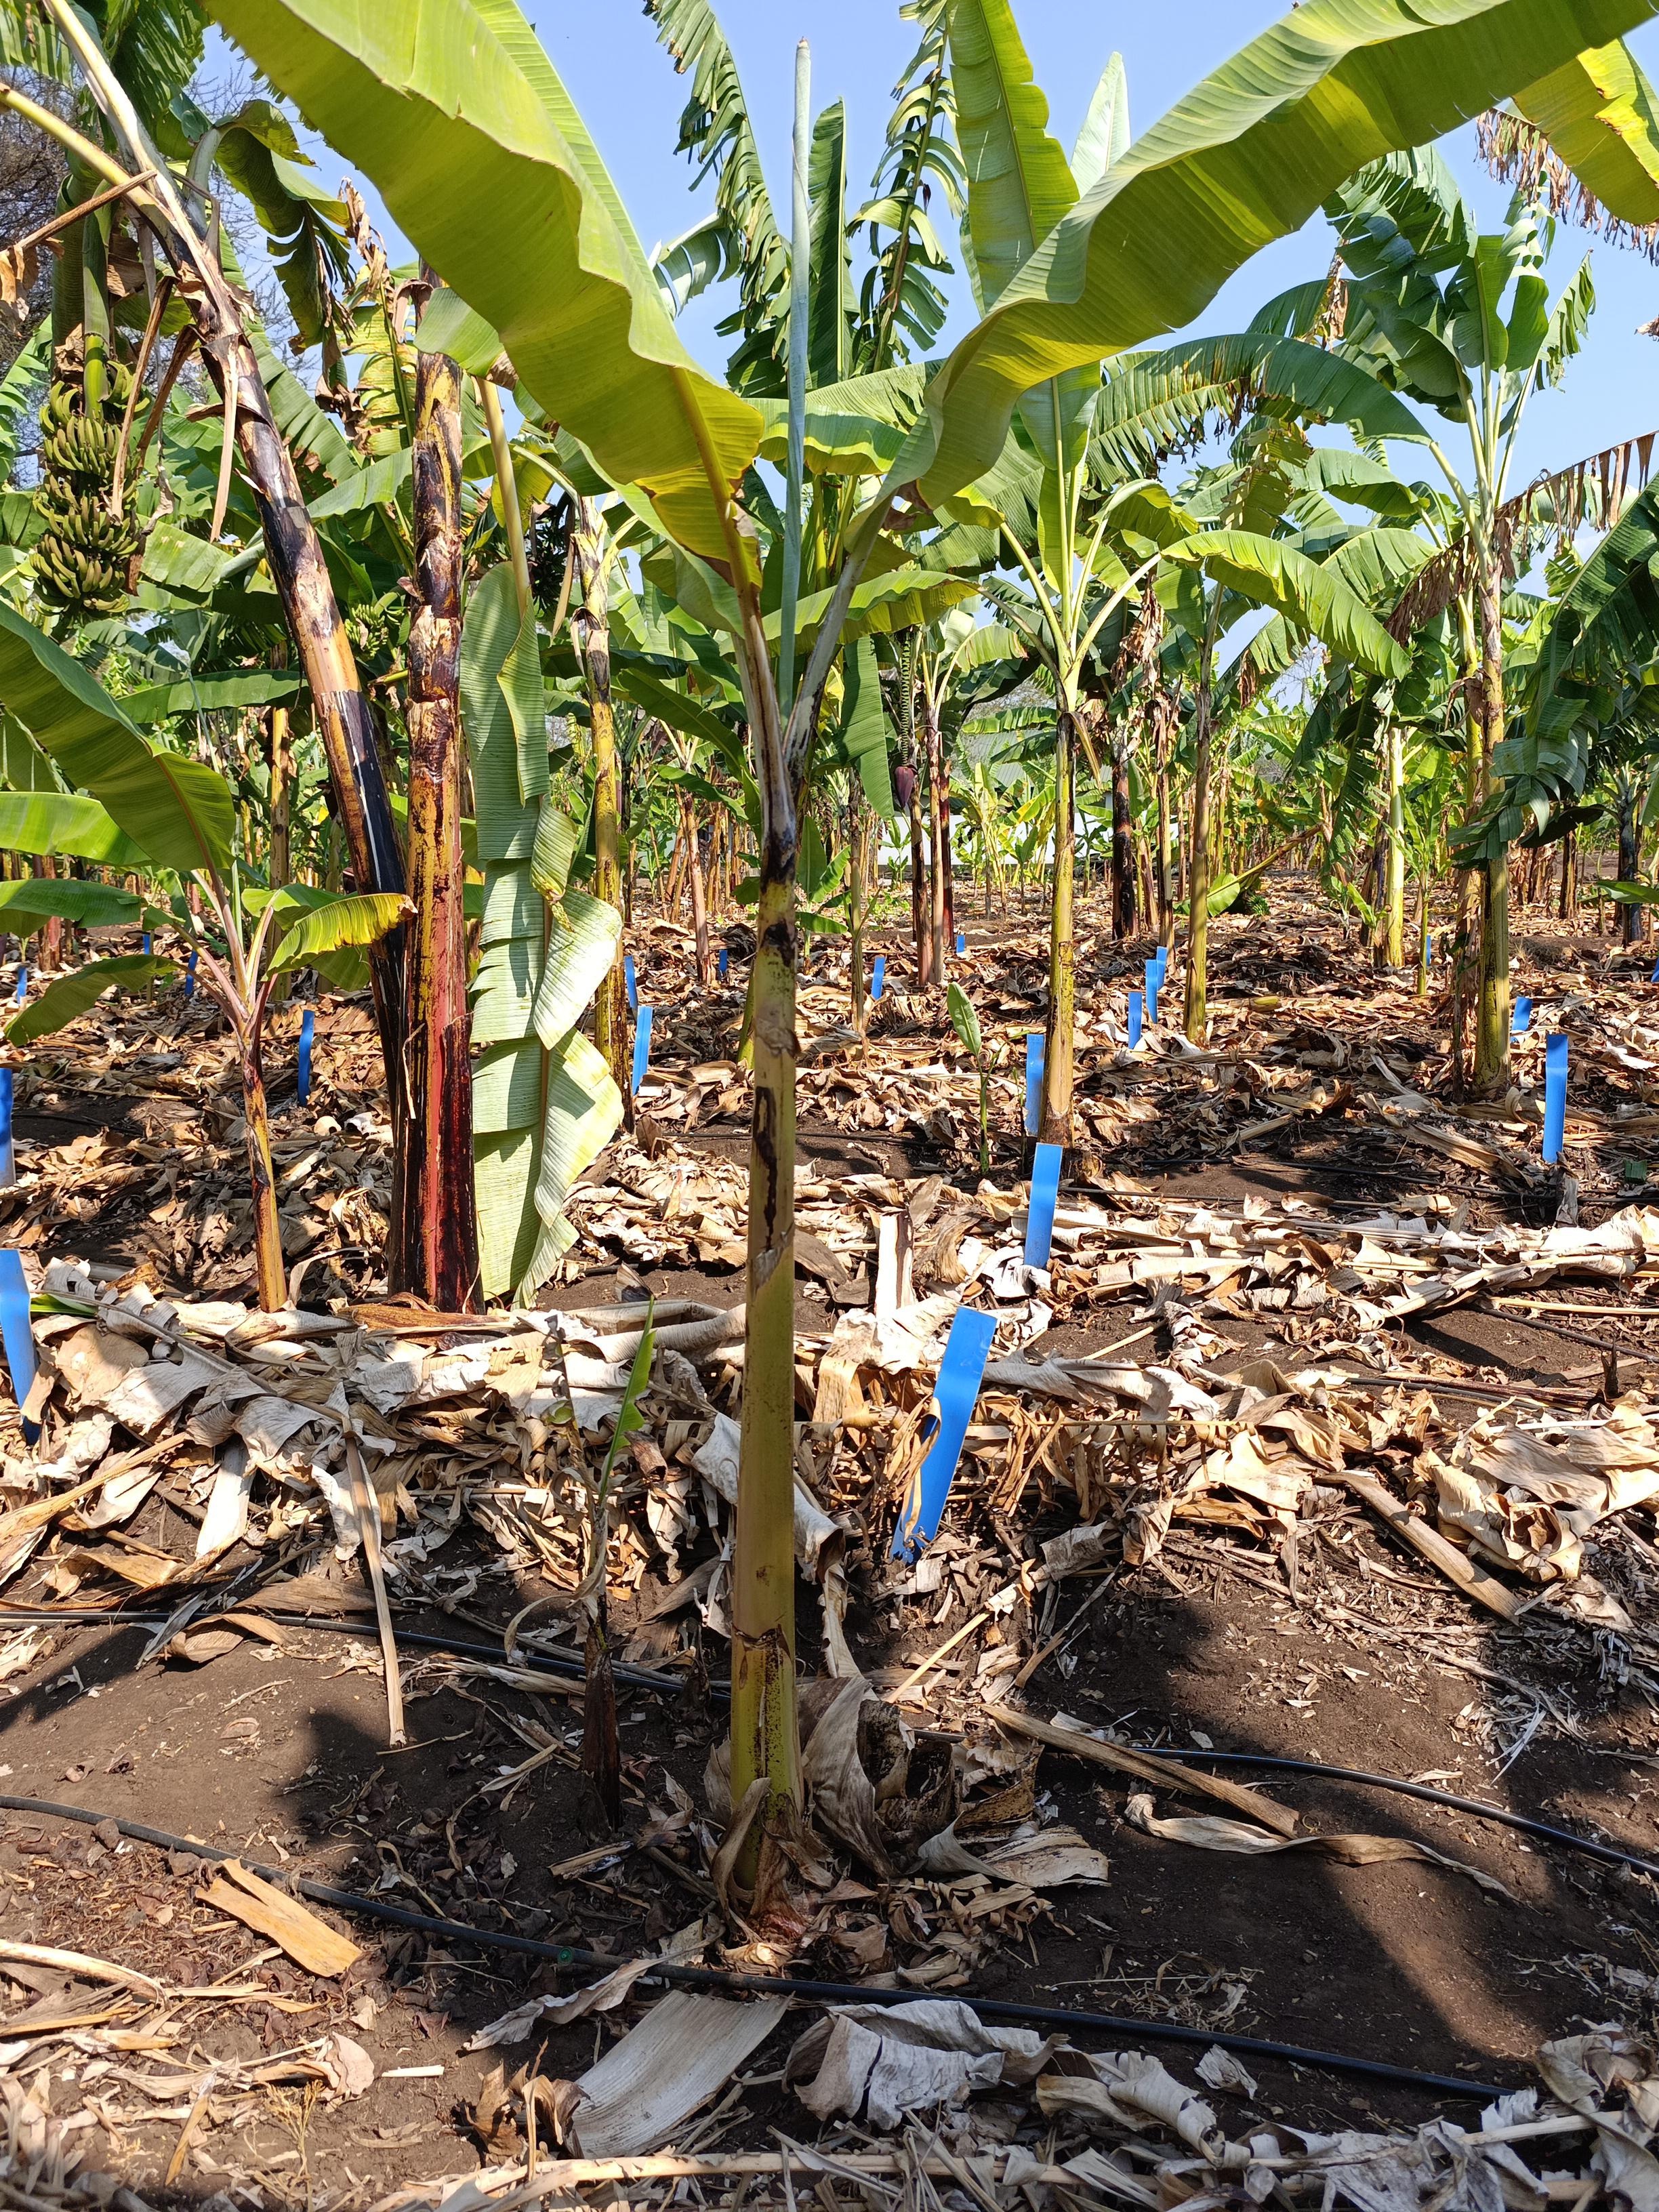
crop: banana
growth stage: vegetative
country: Tanzania
